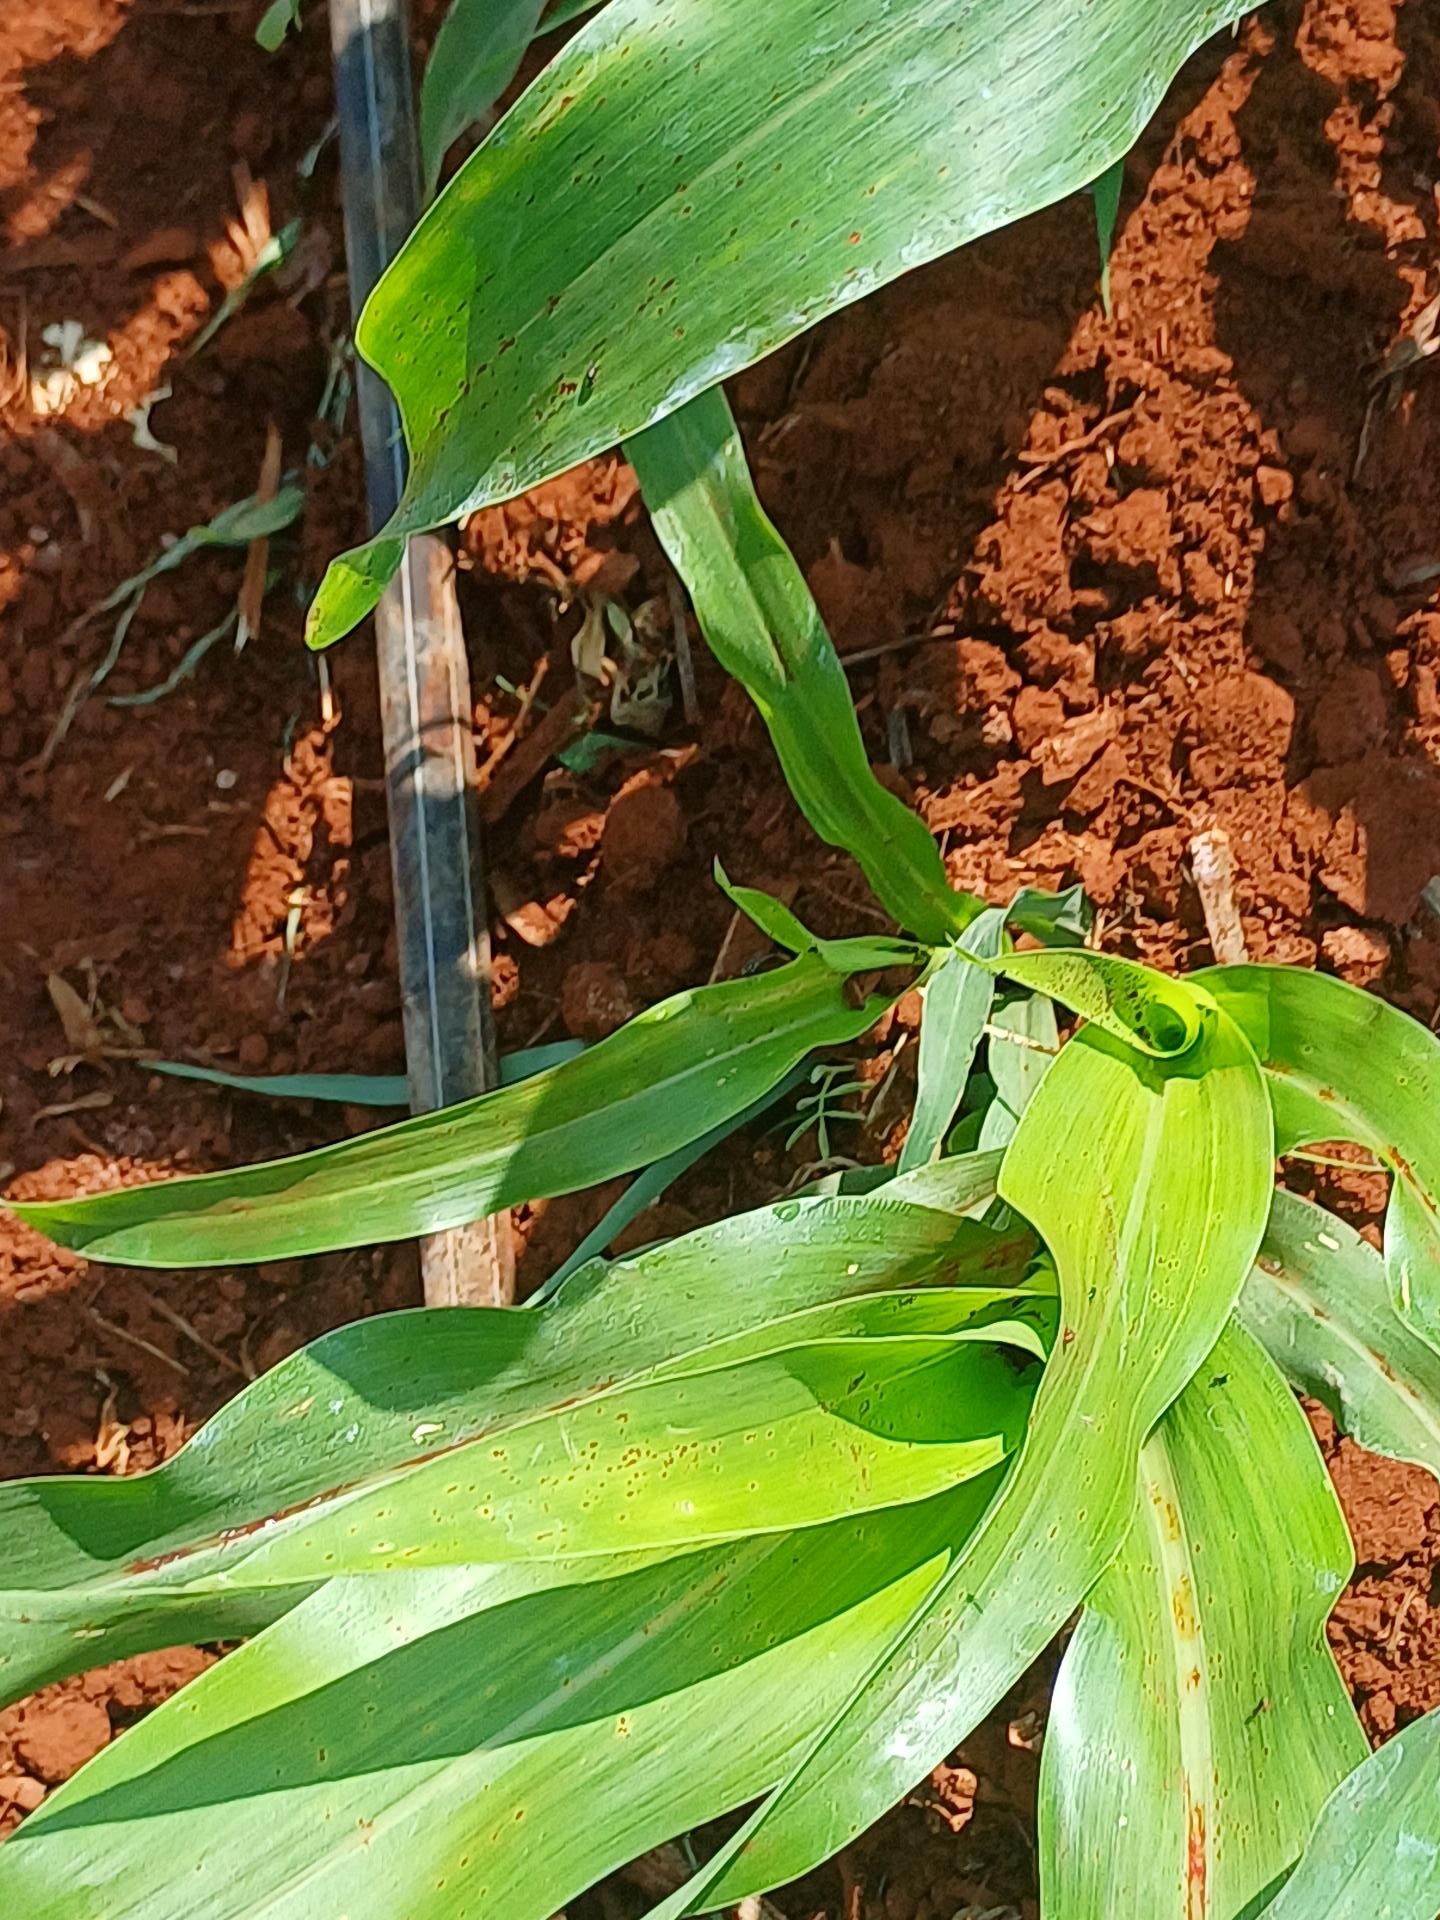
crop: sorghum
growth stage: vegetative
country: Kenya
